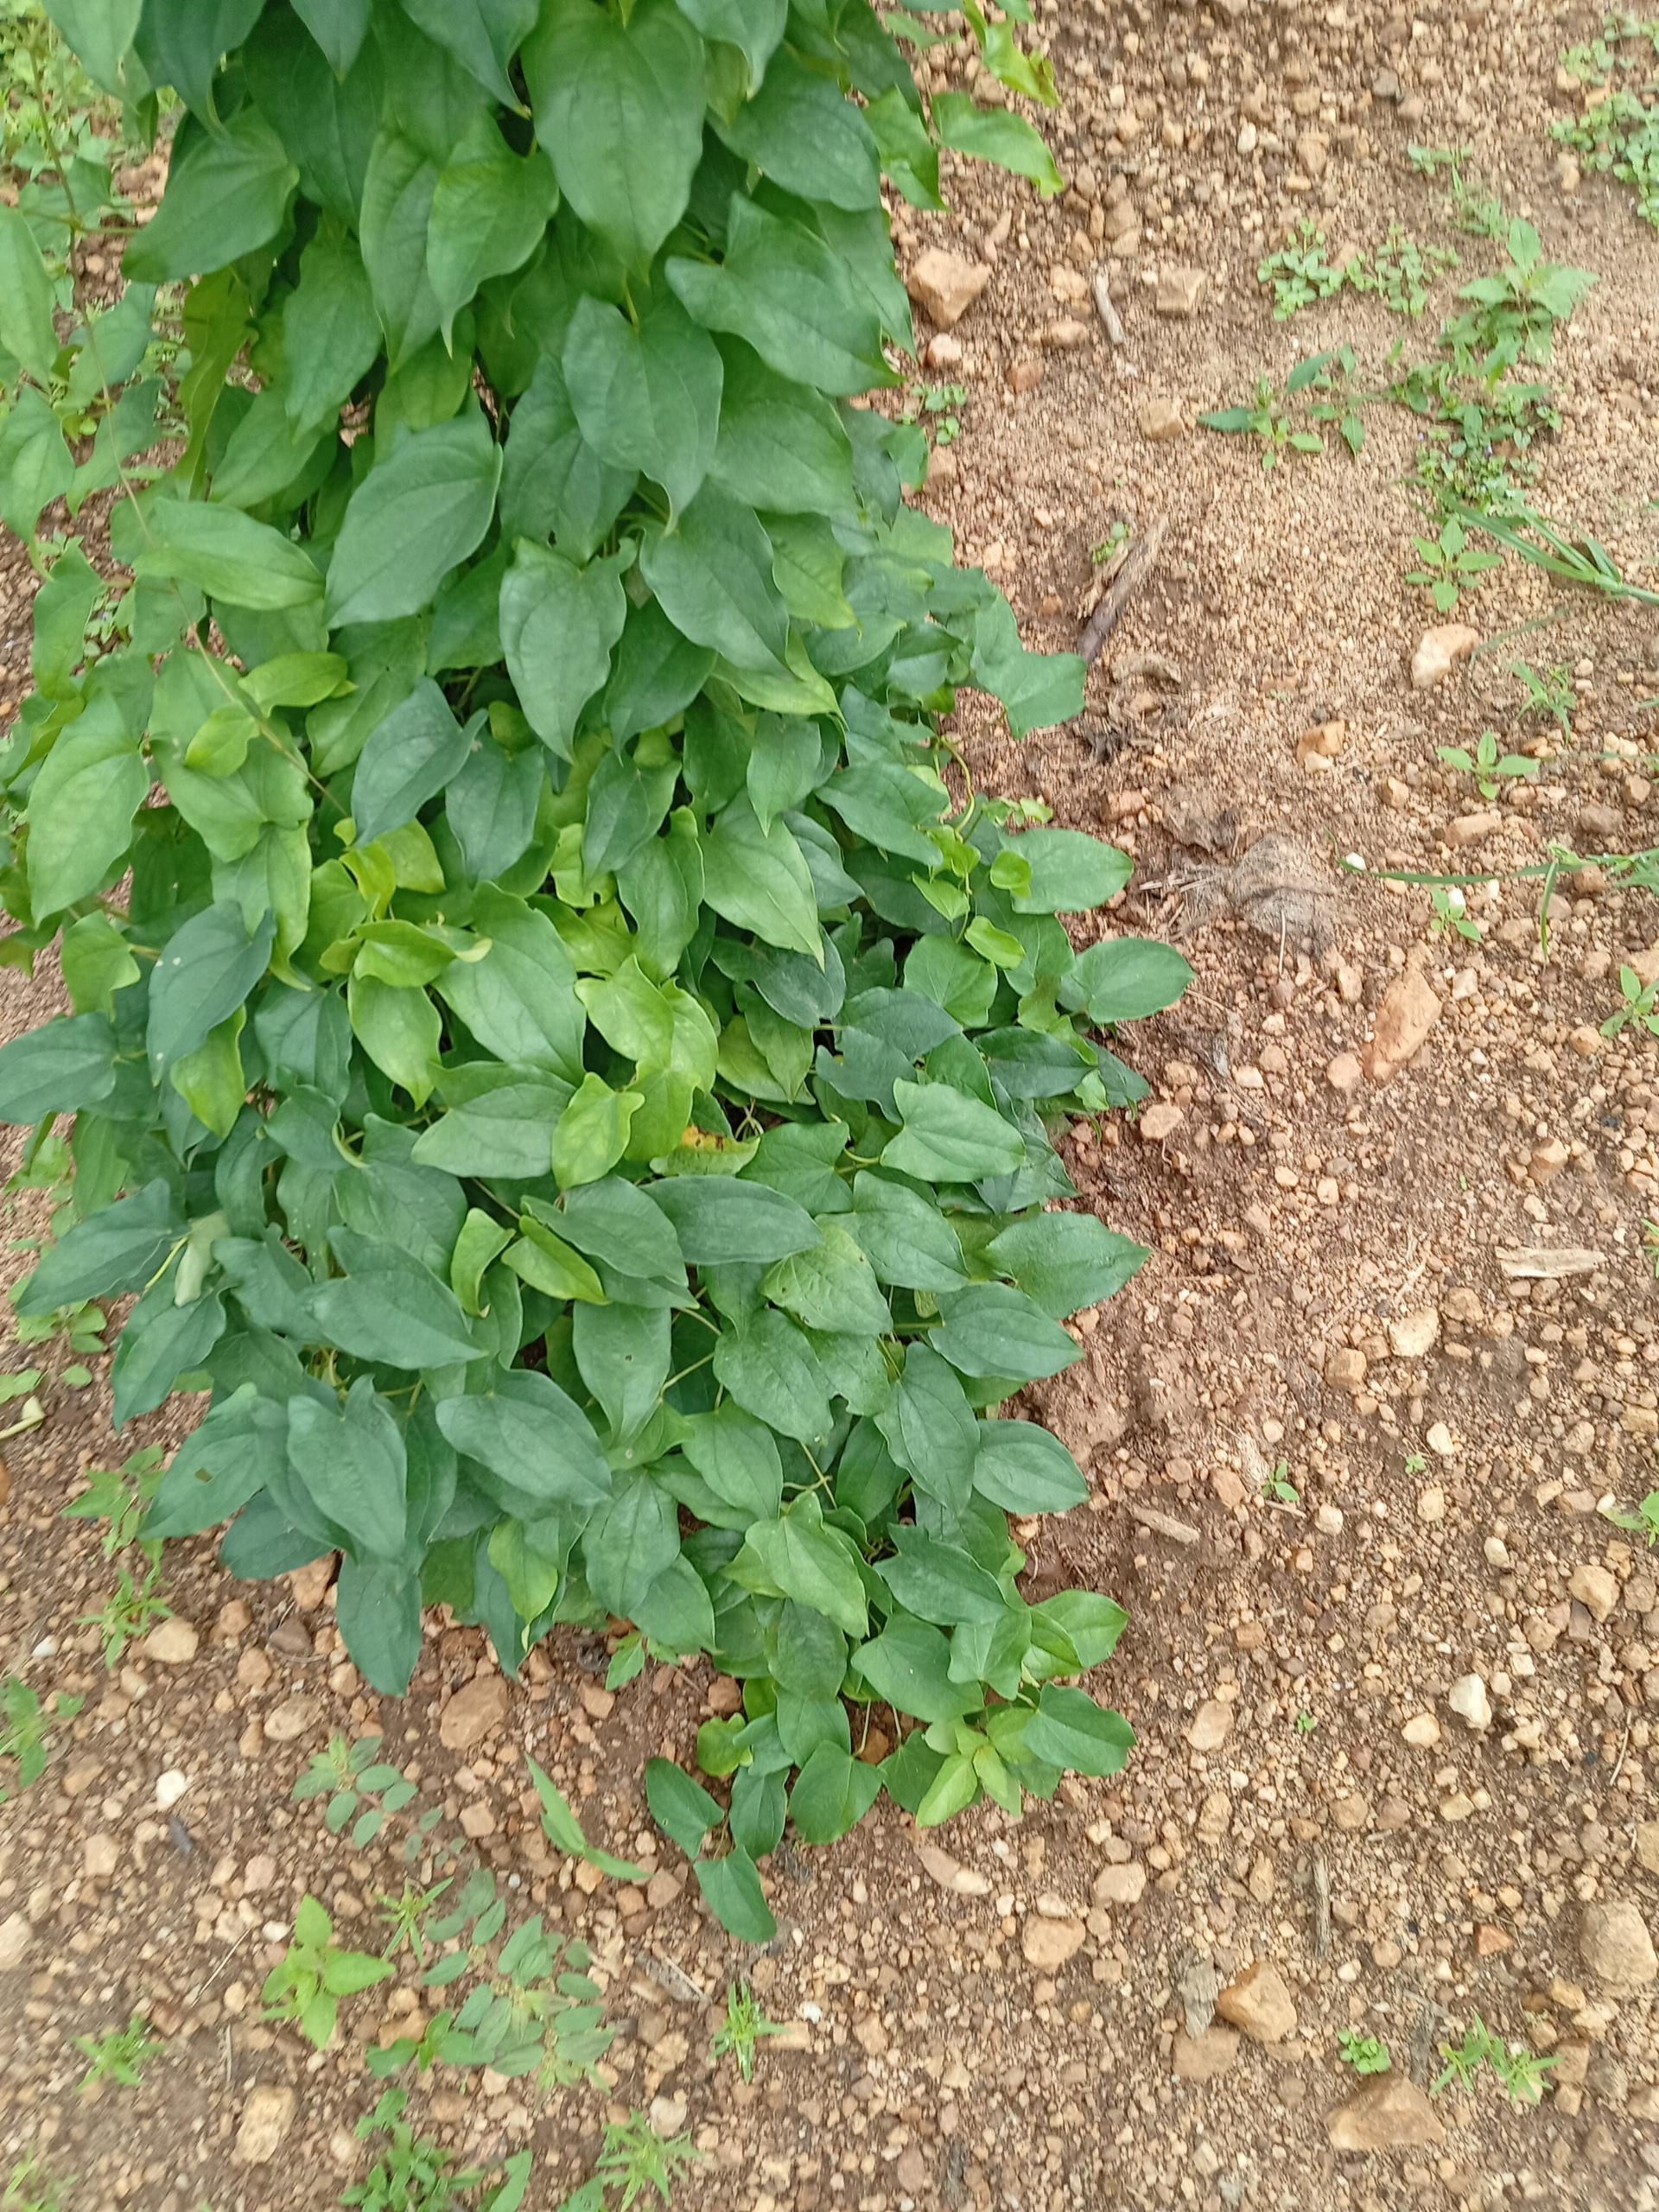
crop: yam
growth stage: vegetative
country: Nigeria
